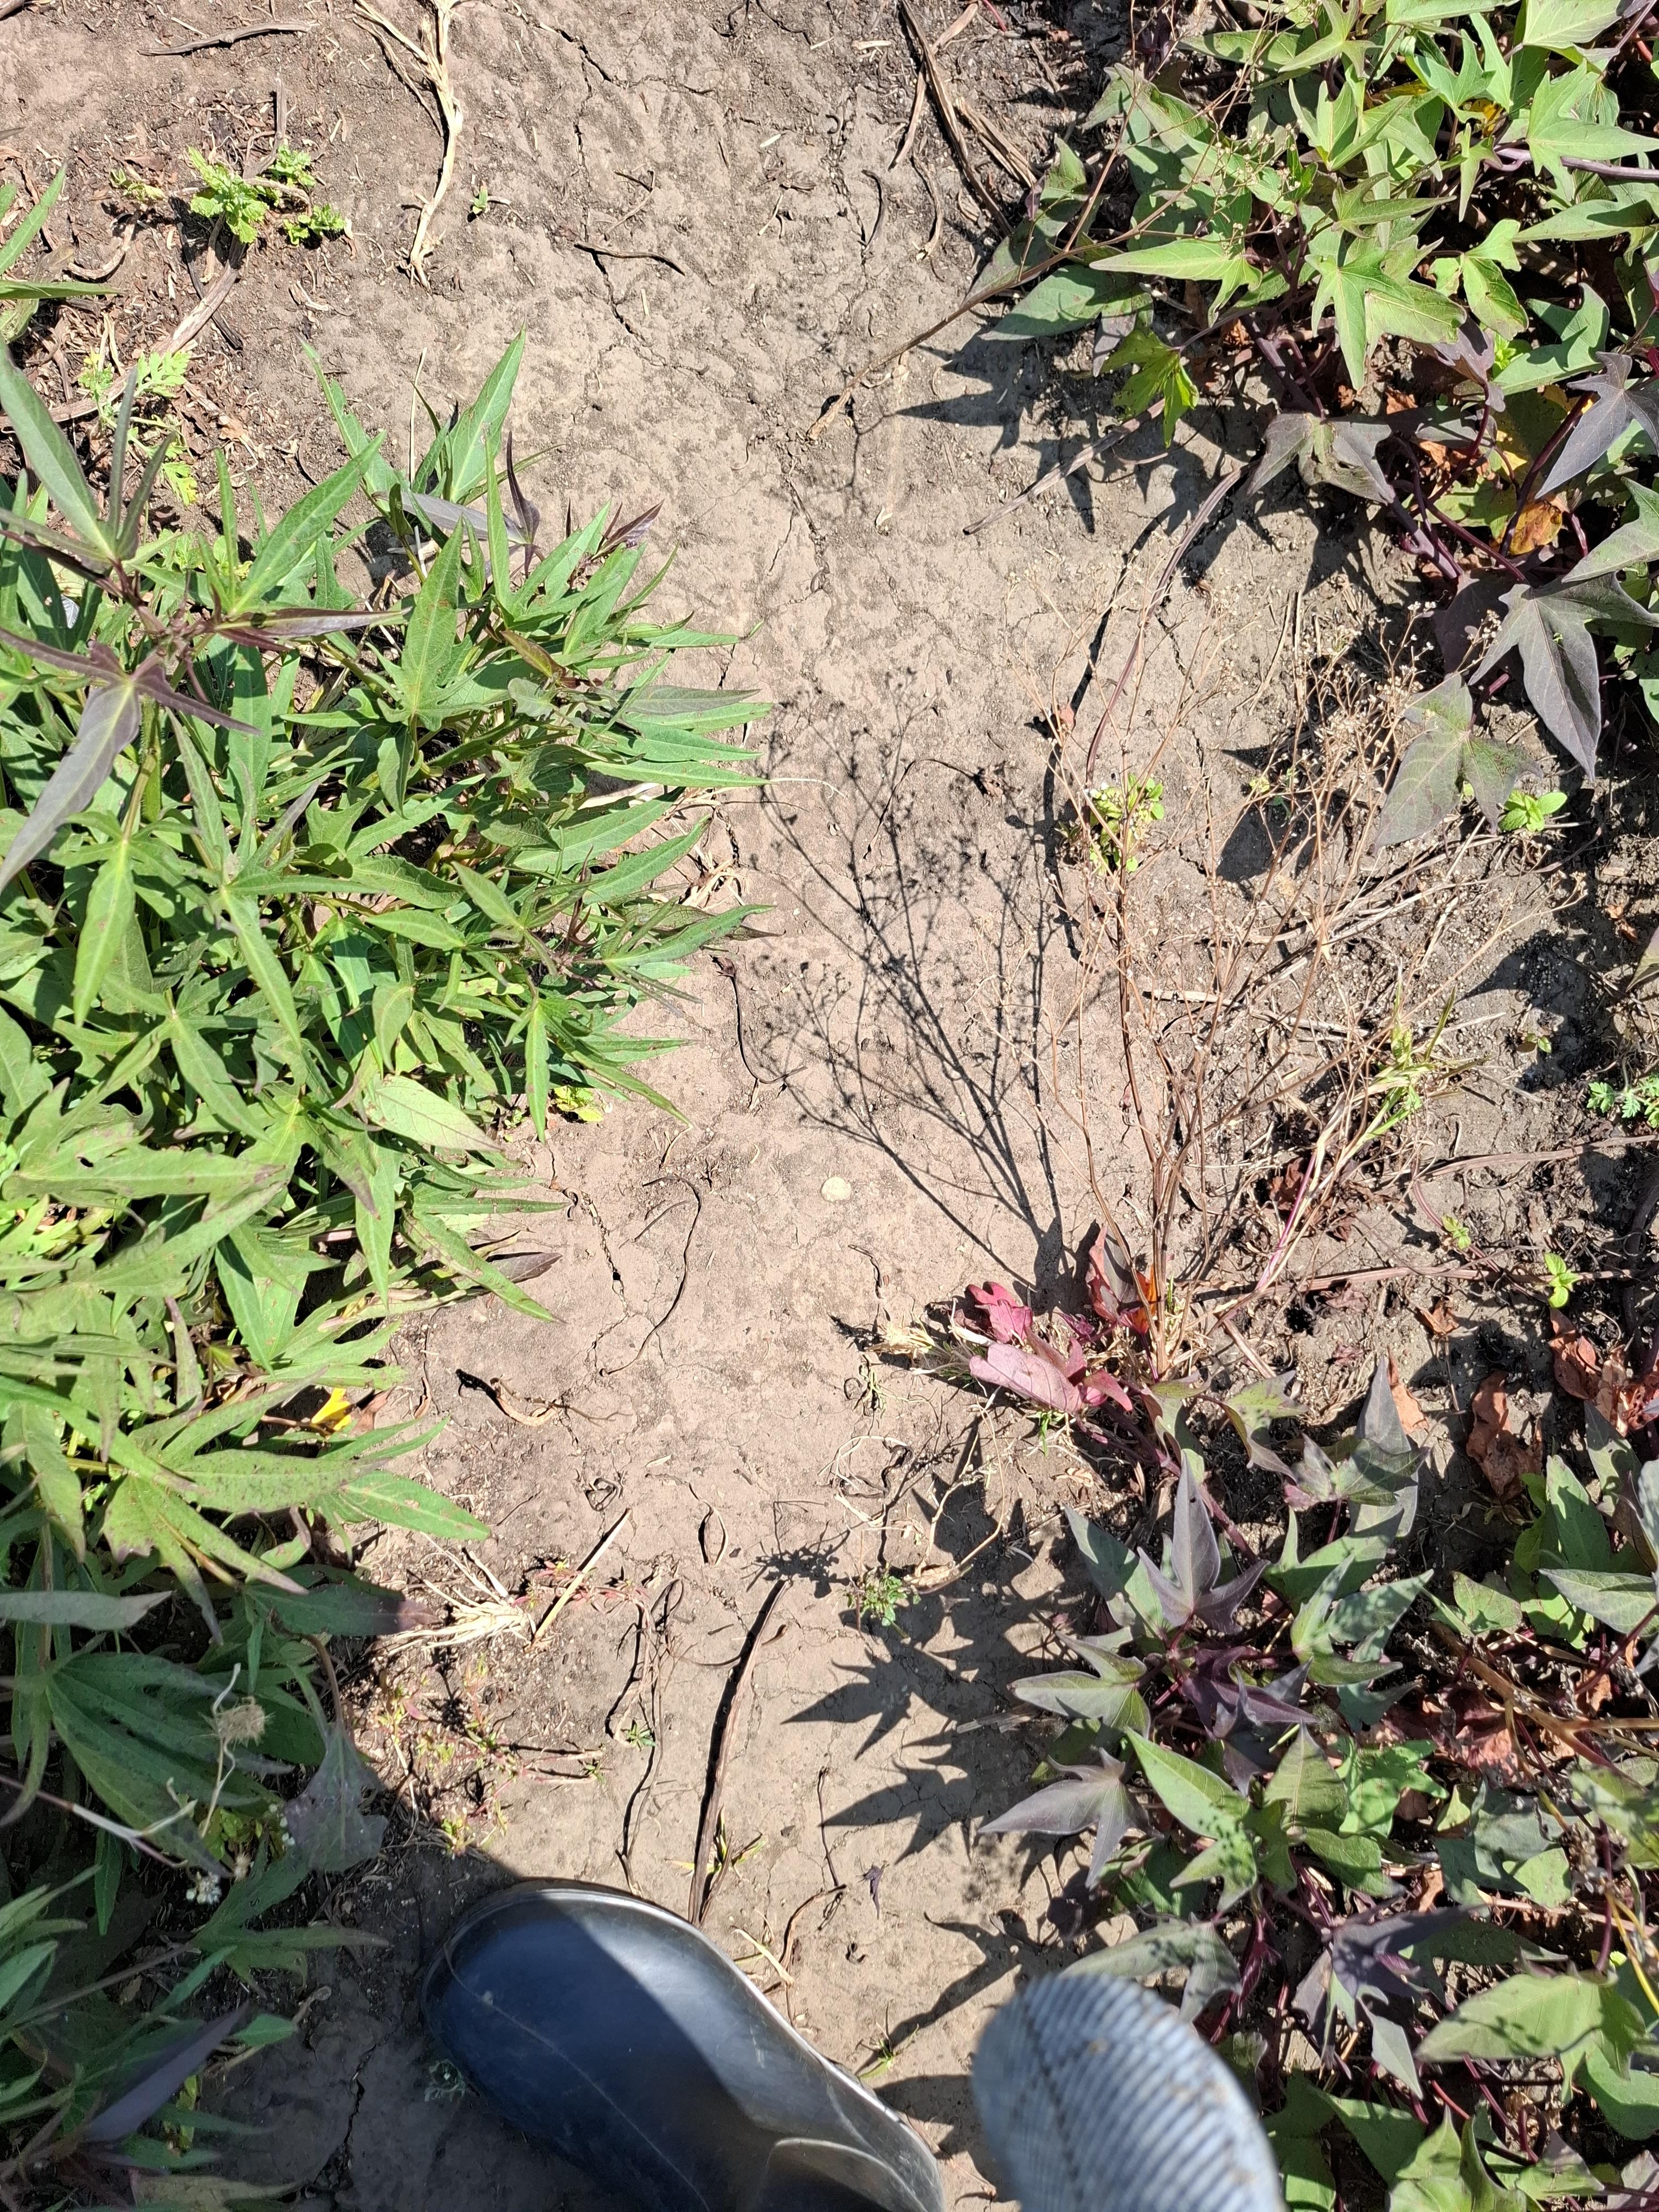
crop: sweet potato
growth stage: flowering
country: Tanzania
